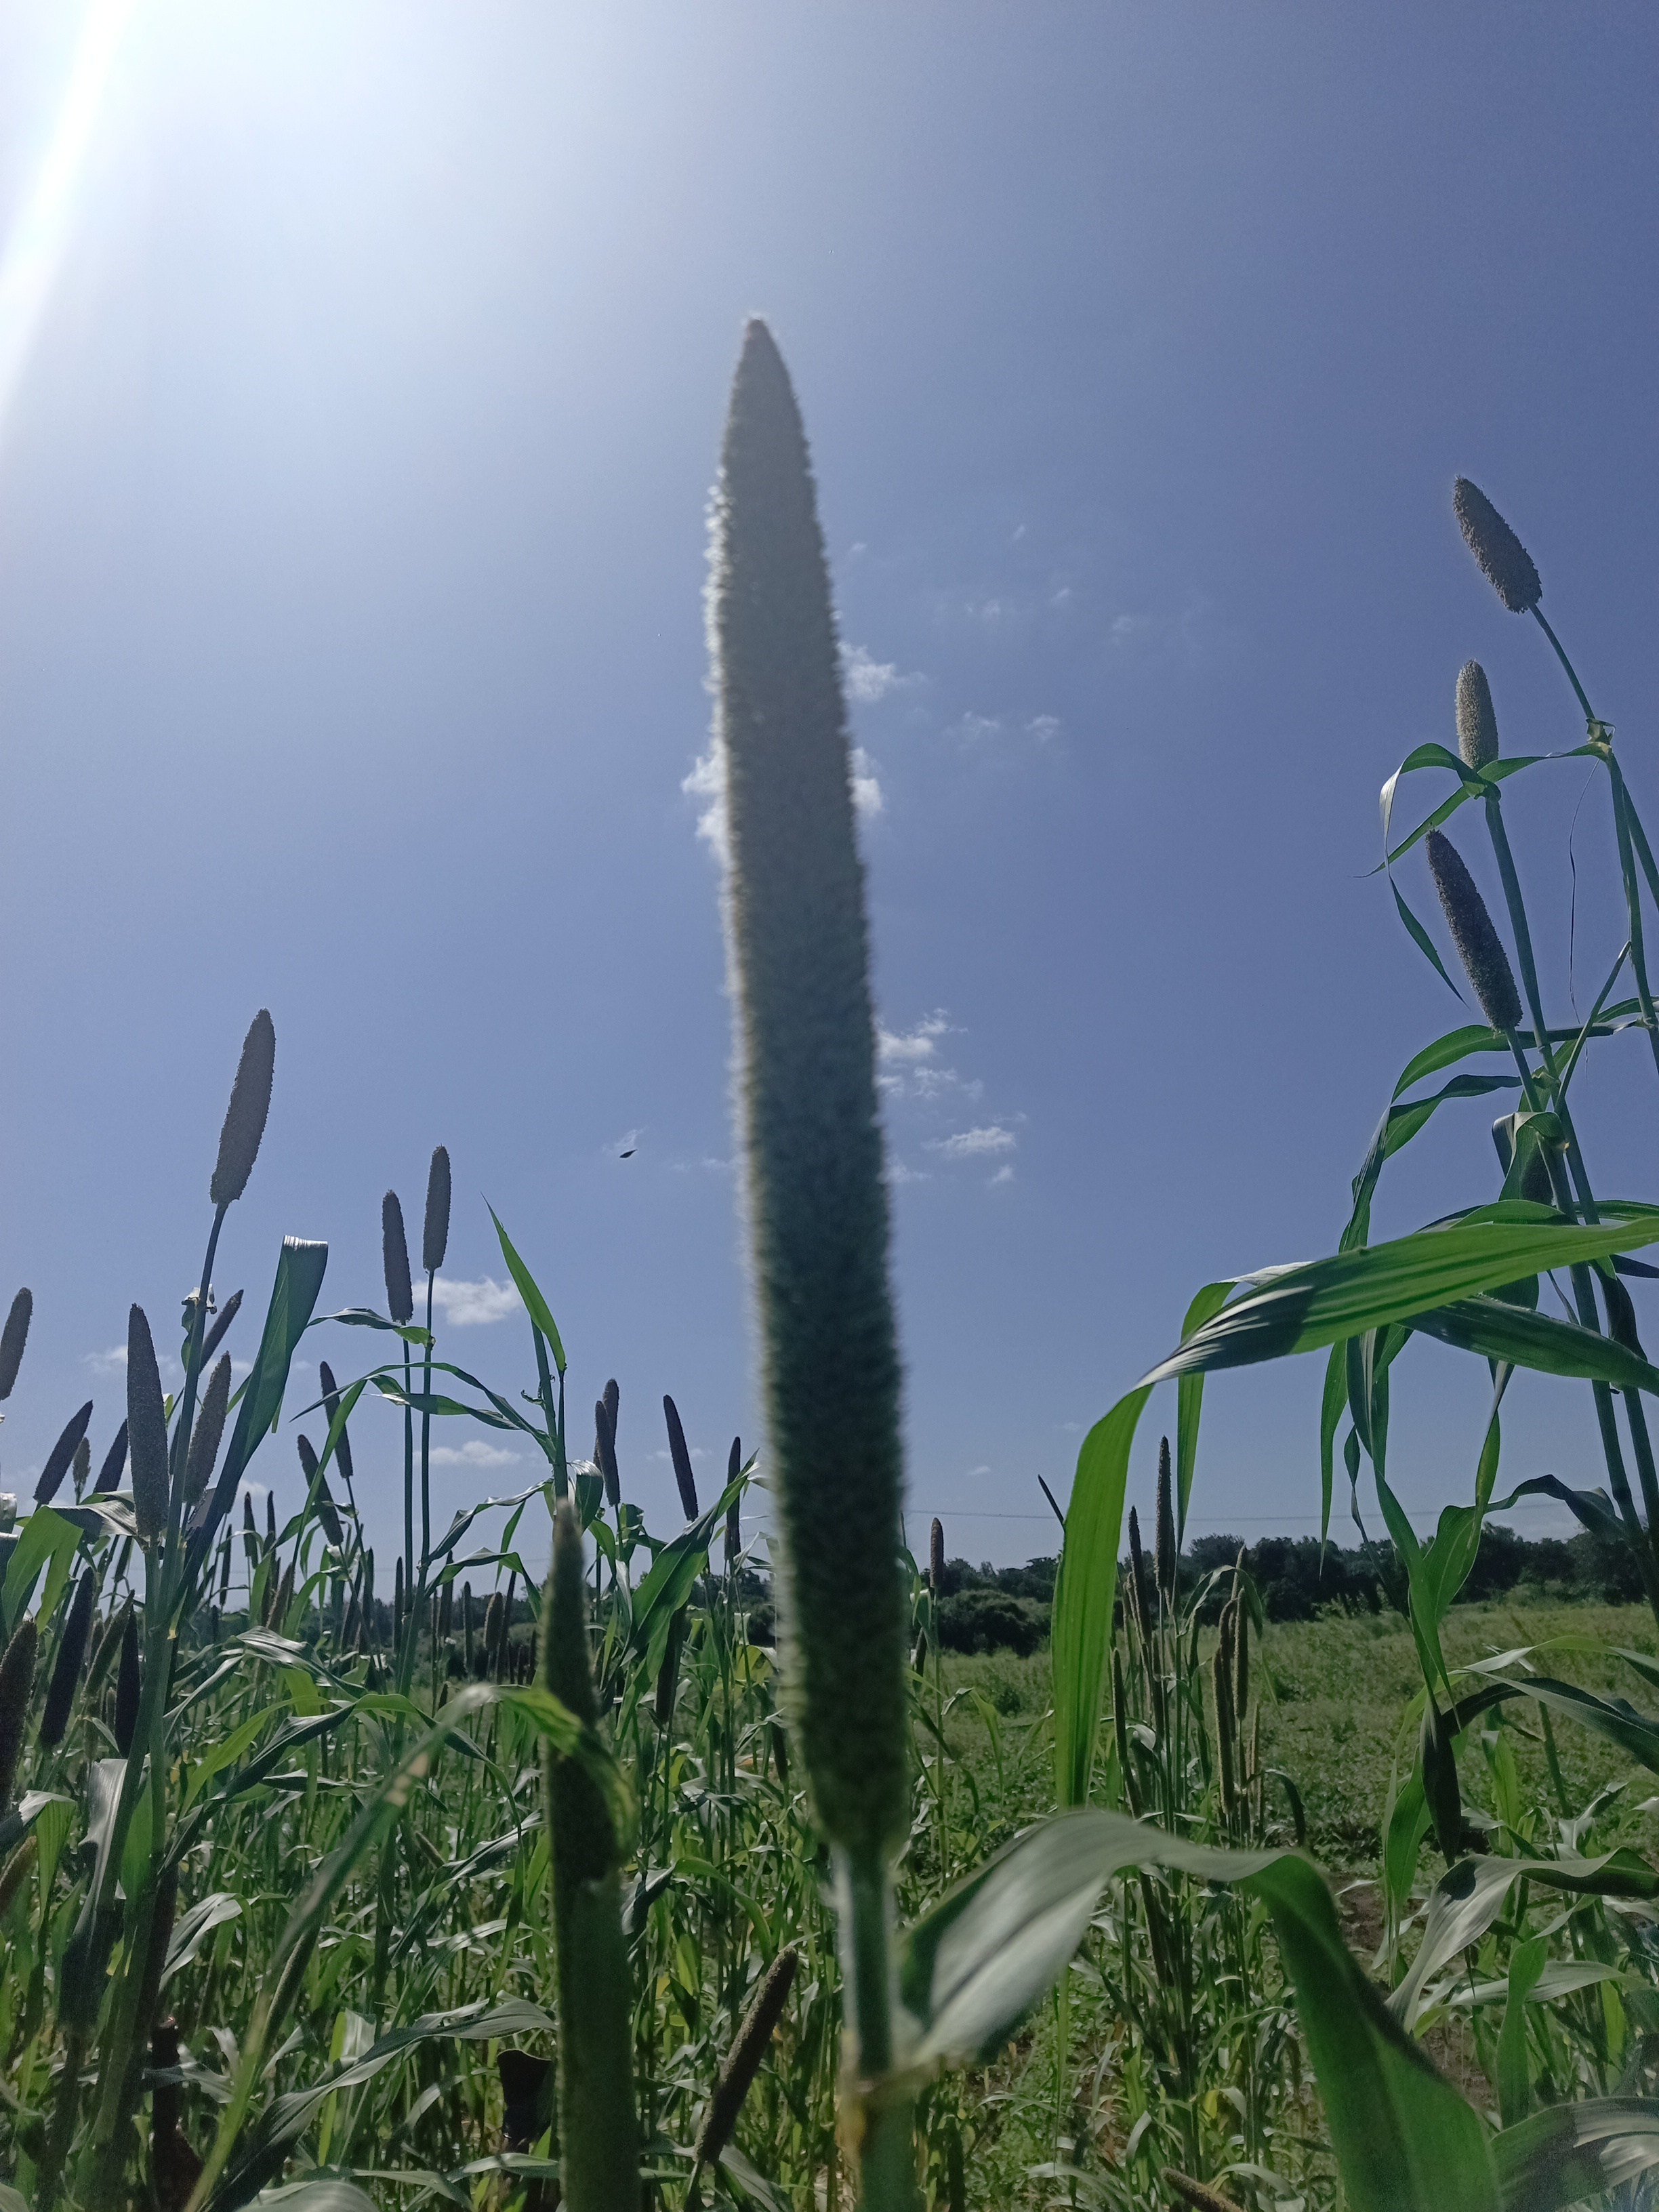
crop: pearl millet
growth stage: heading tuber
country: Tanzania
